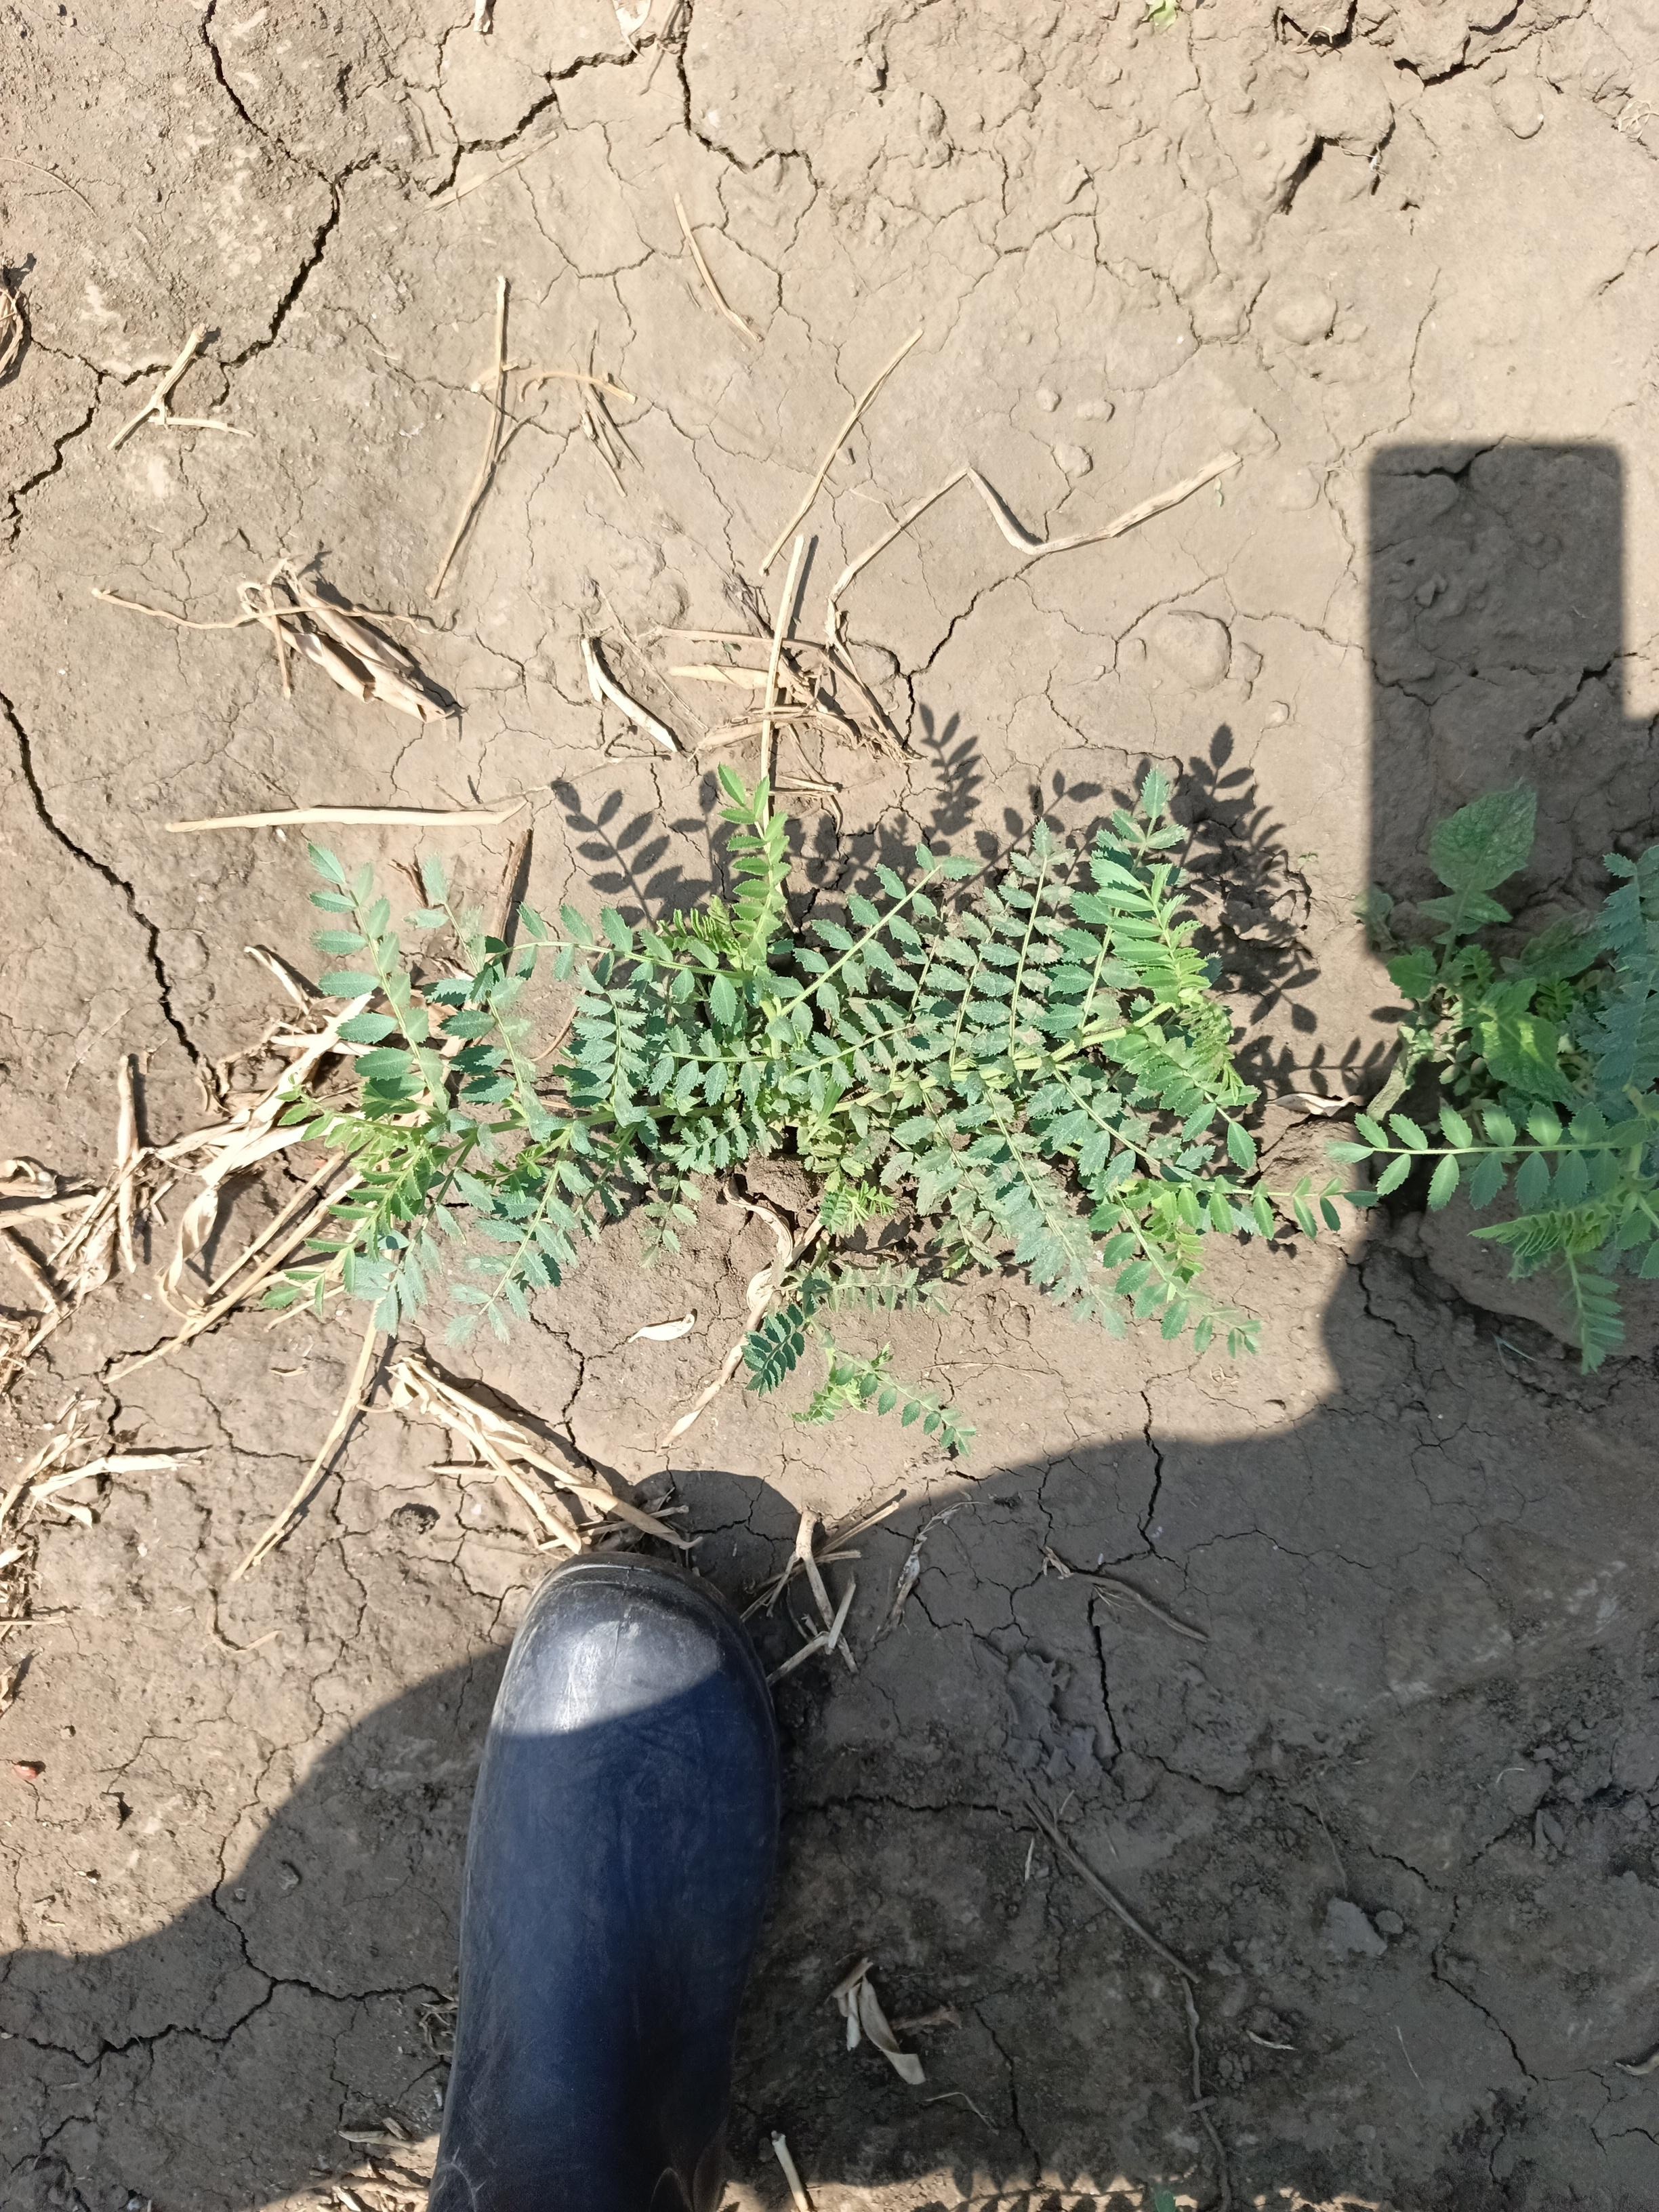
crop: chickpea
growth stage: vegetative
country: Tanzania
